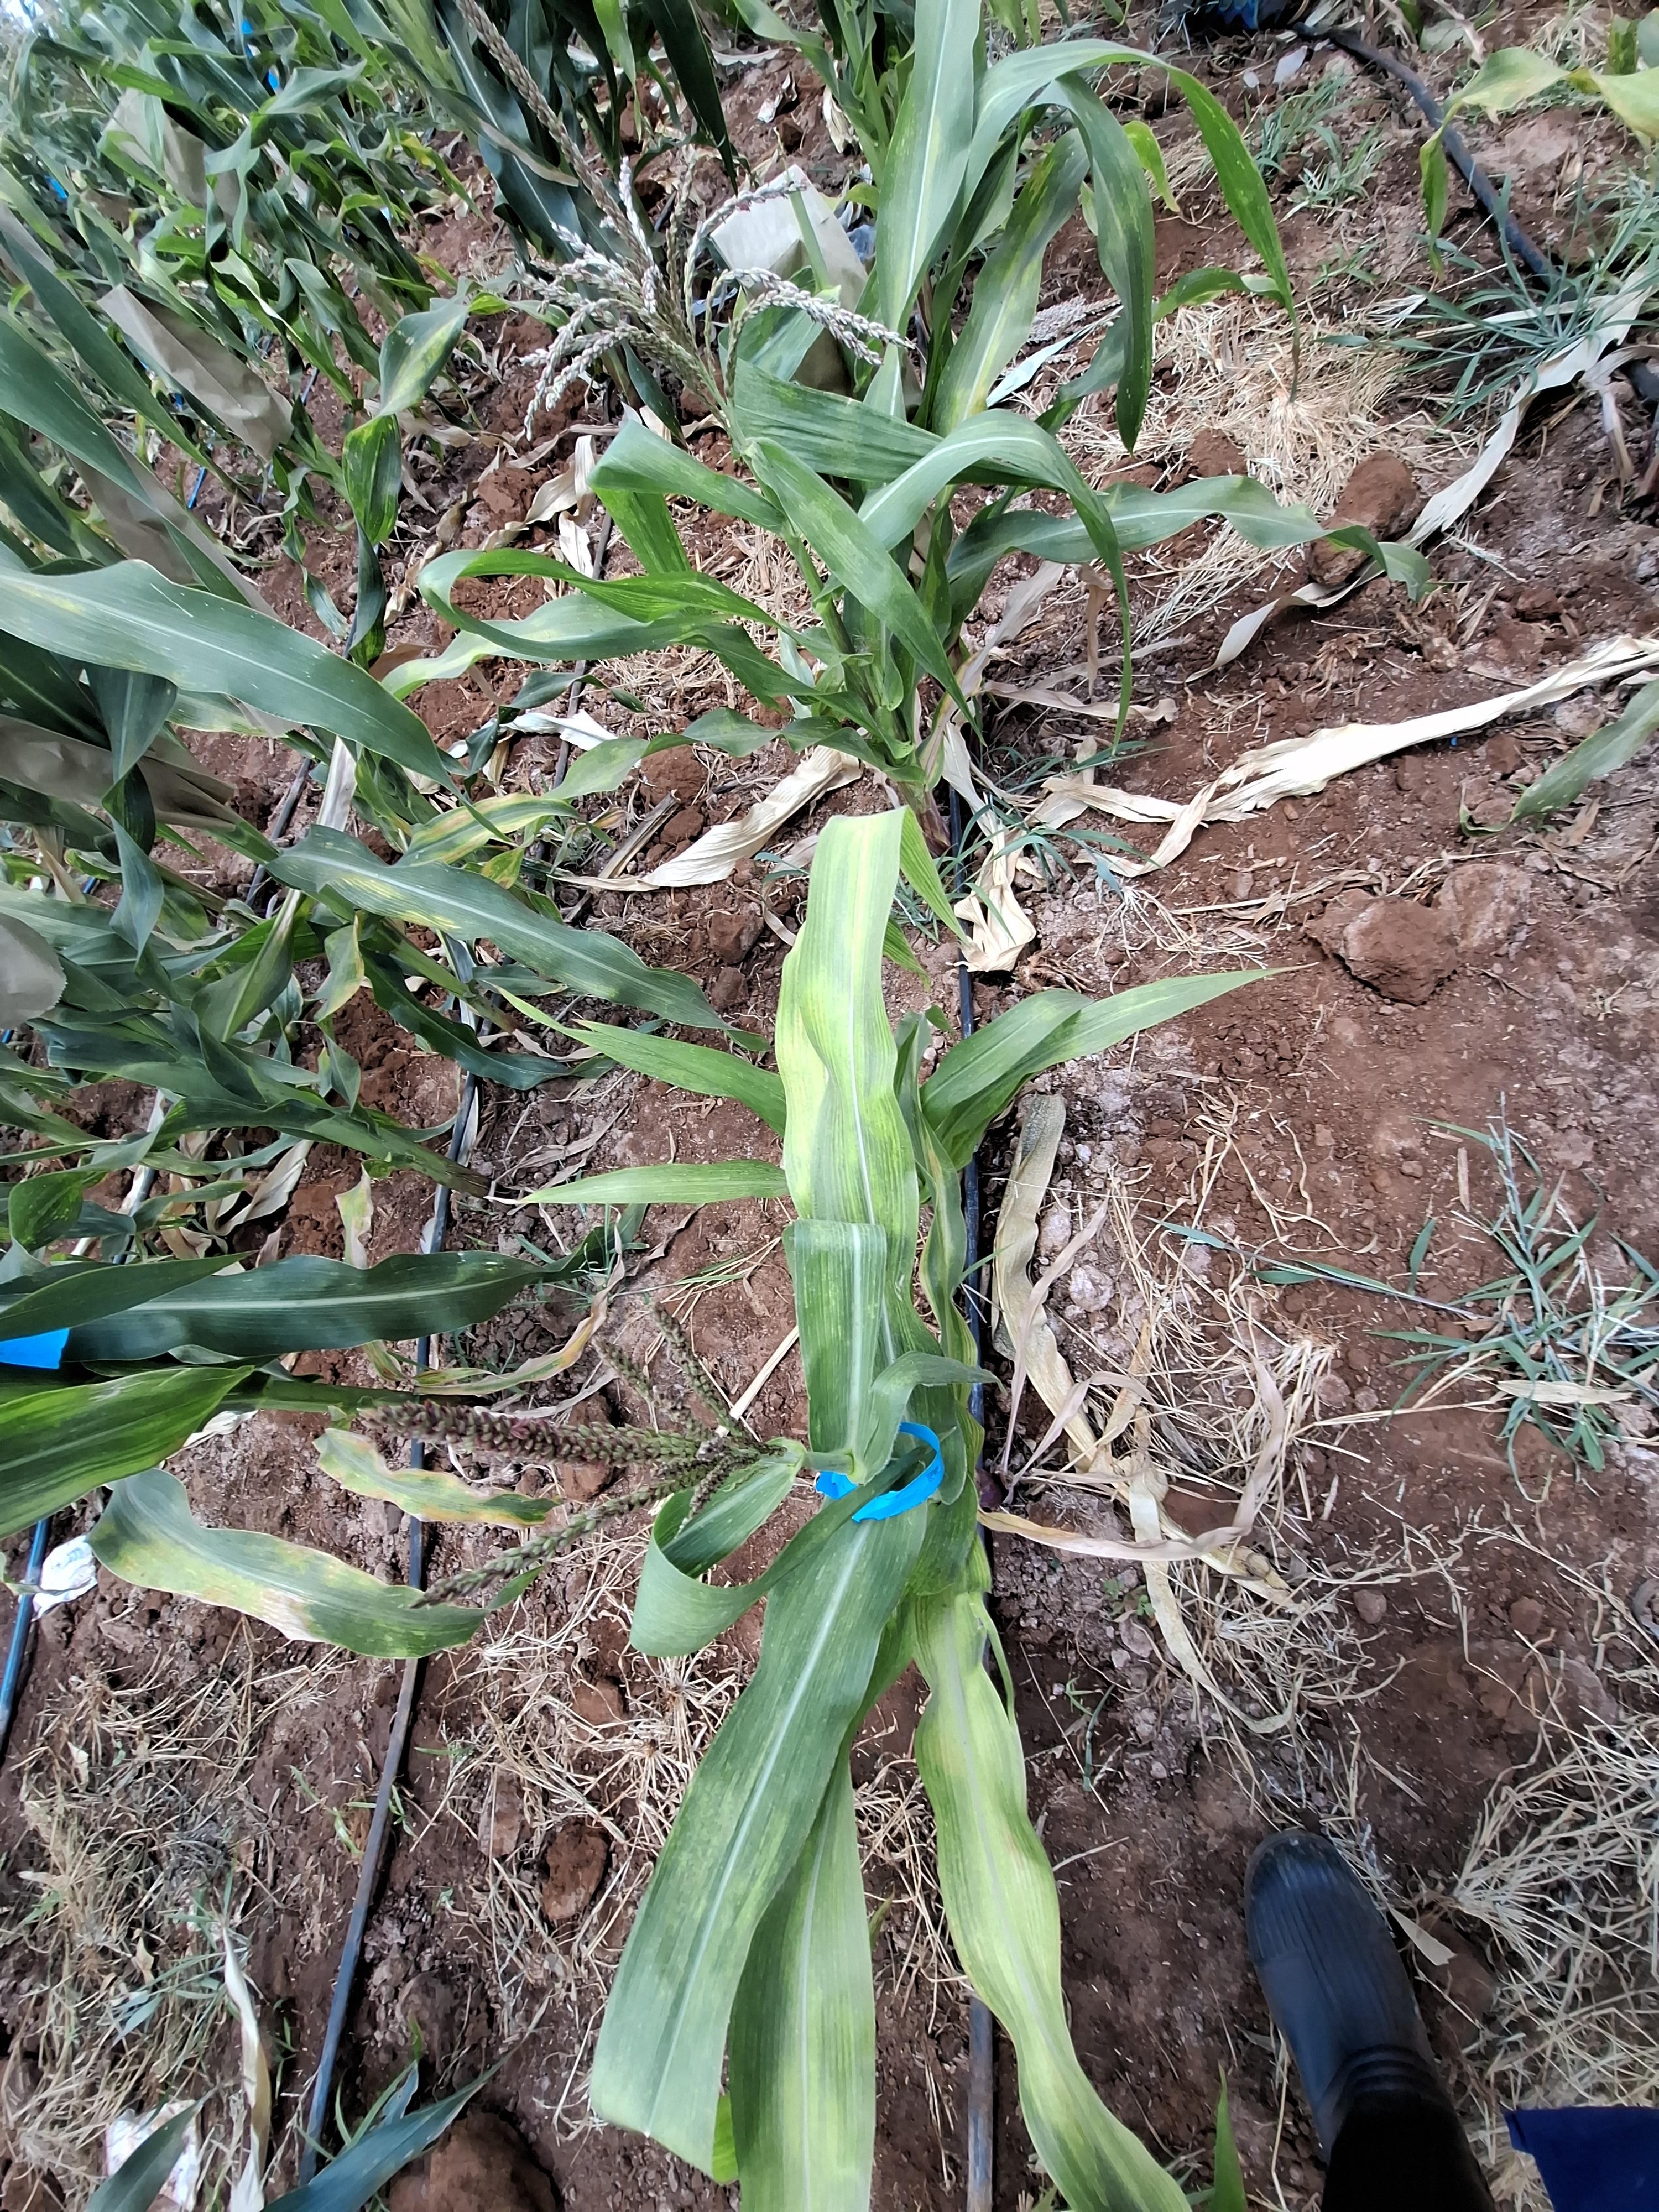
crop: maize
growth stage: flowering
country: Kenya
